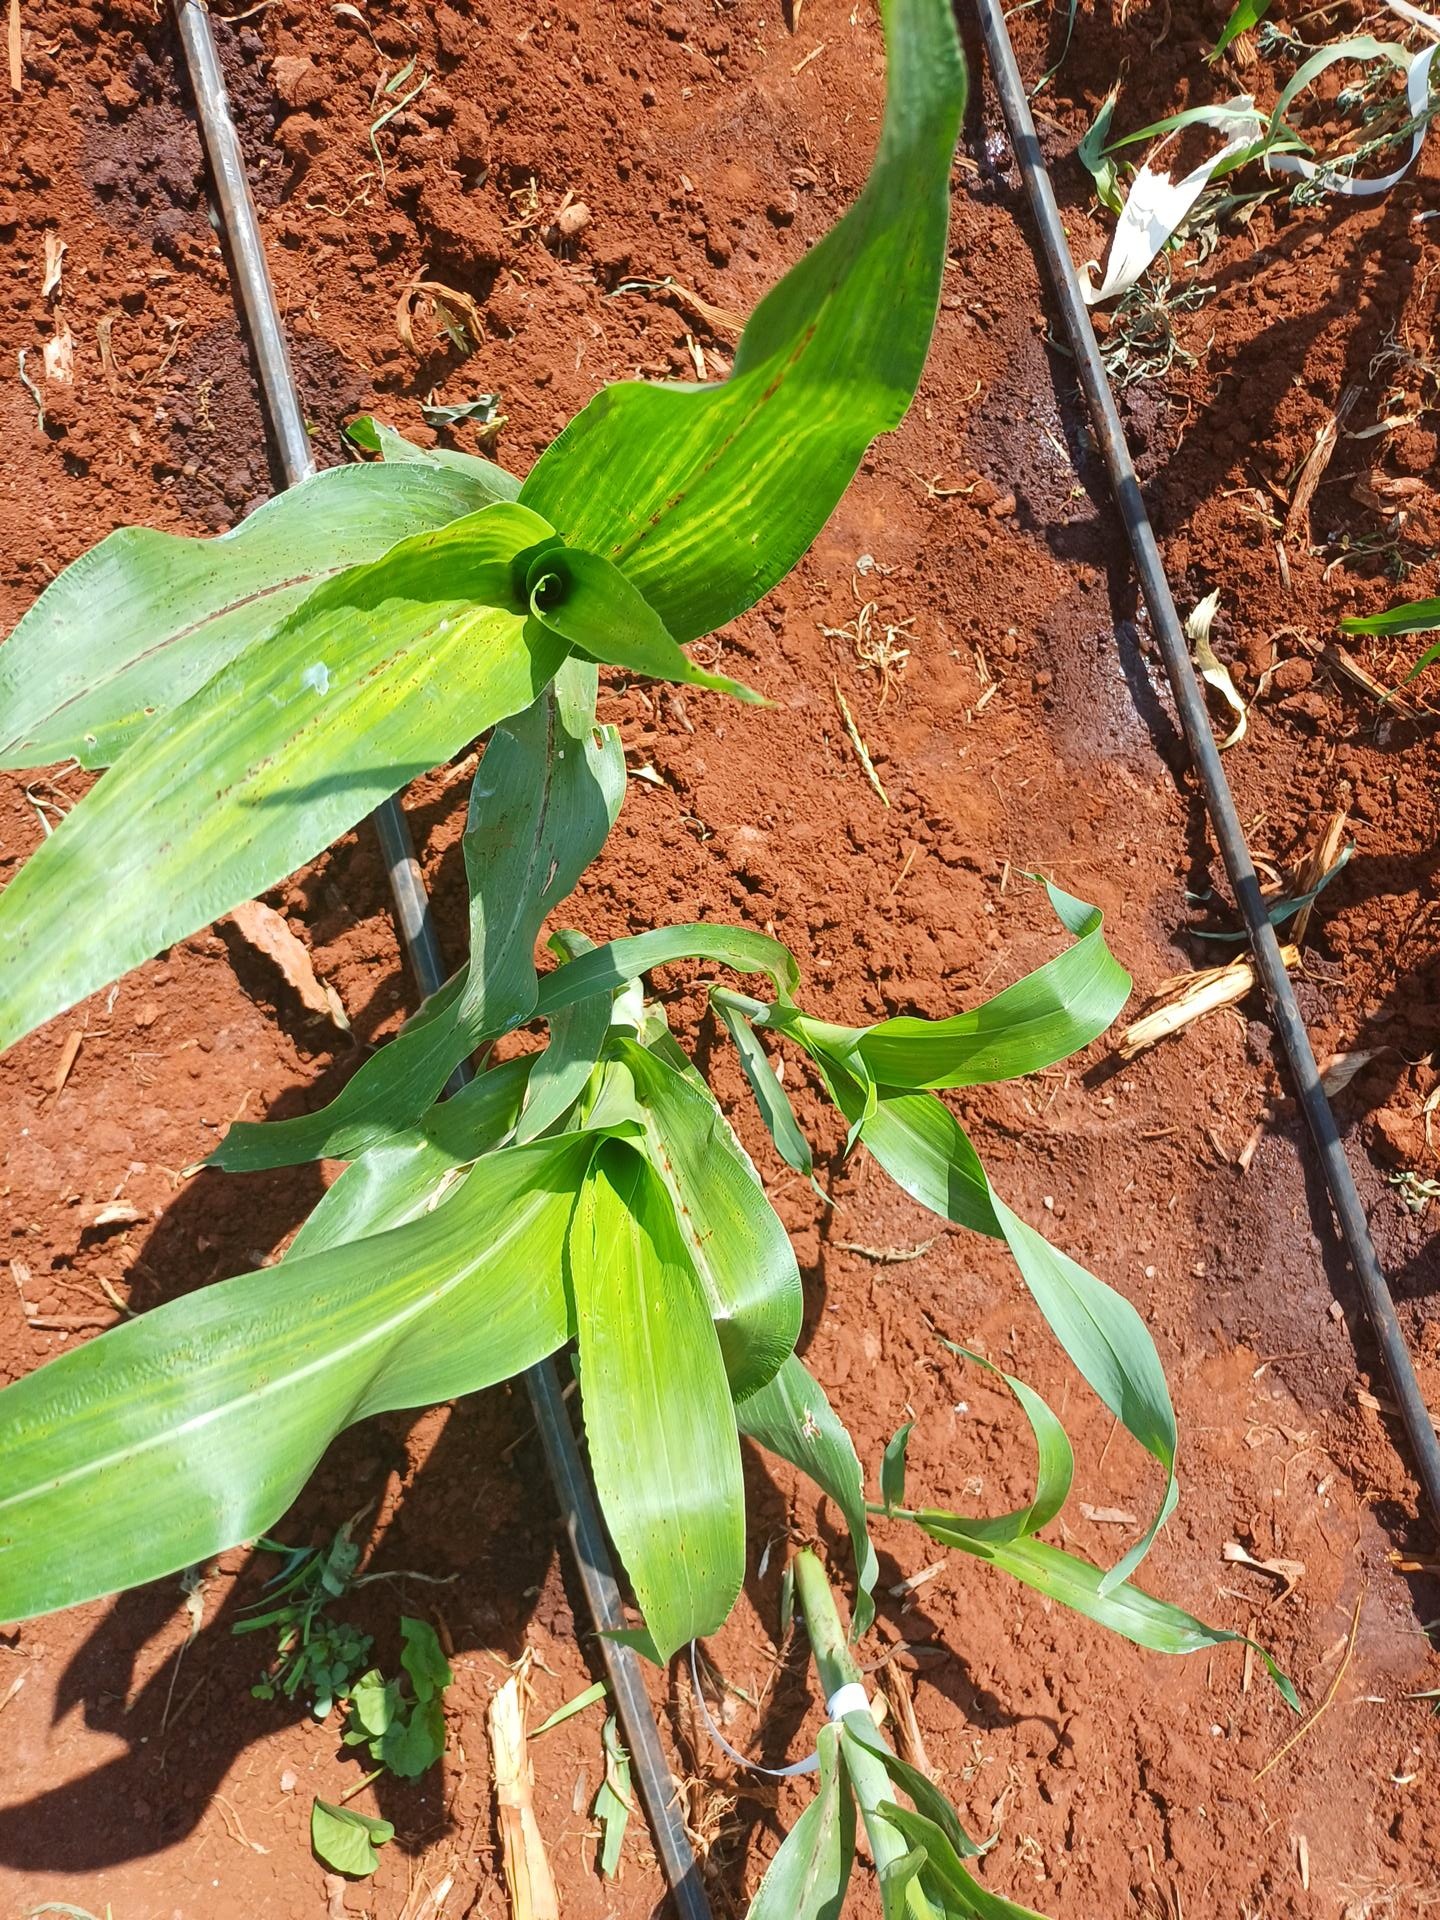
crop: sorghum
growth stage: vegetative
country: Kenya
